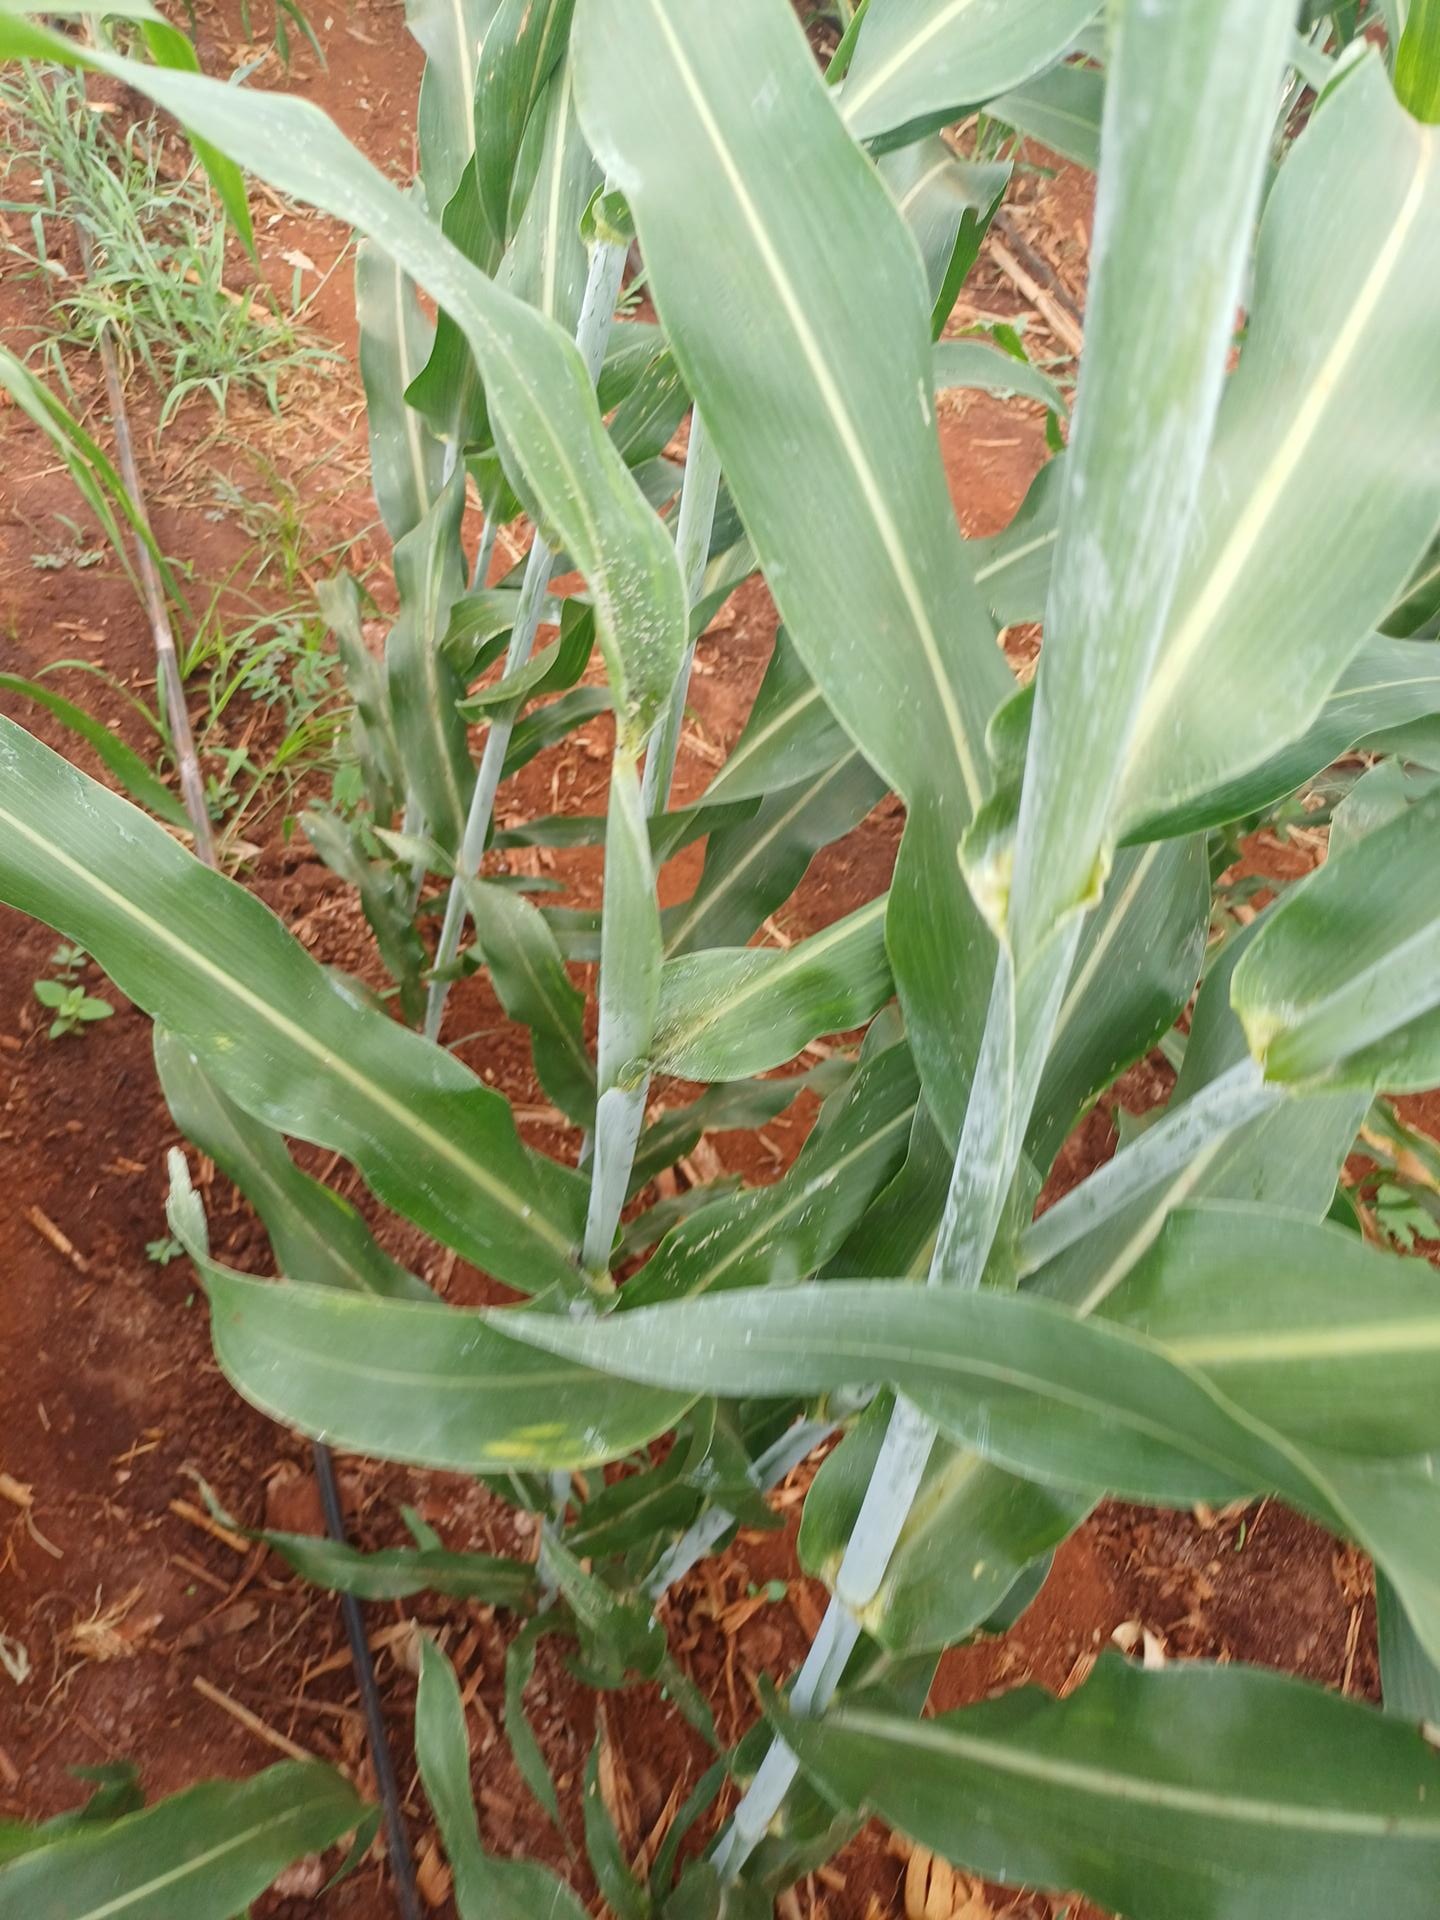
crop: sorghum
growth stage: heading tuber
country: Kenya
